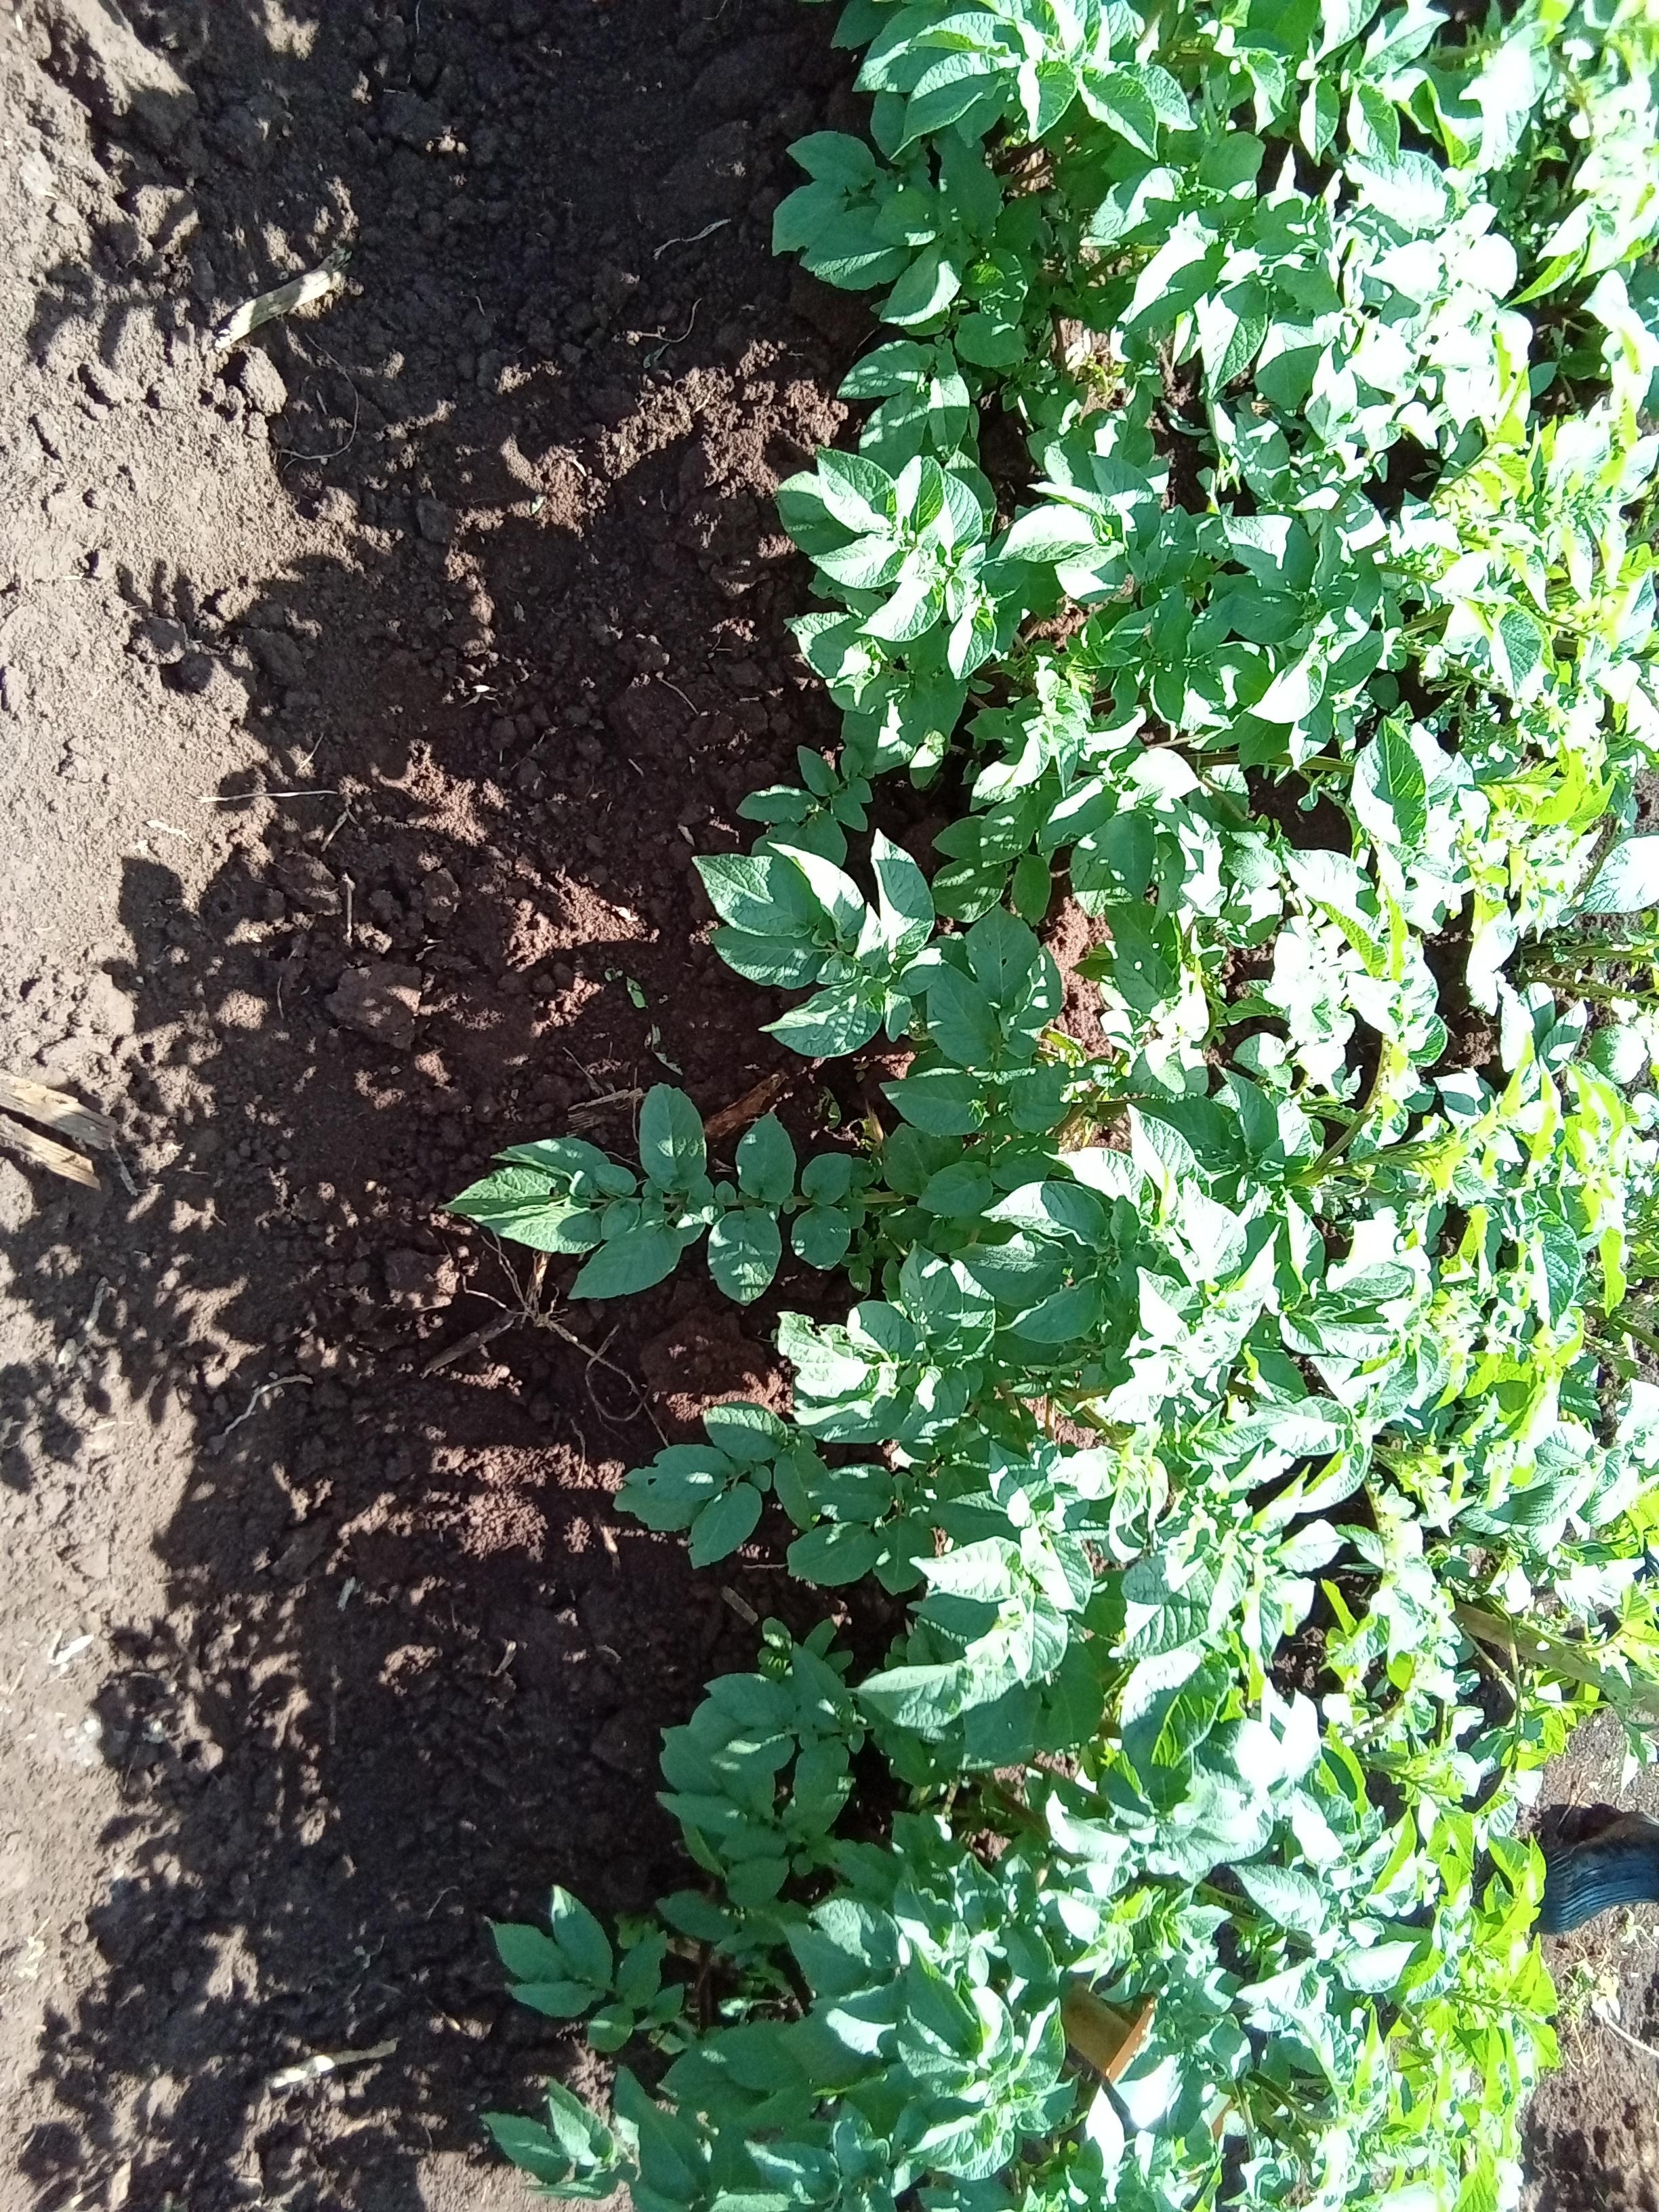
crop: potato
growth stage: vegetative
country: Kenya
